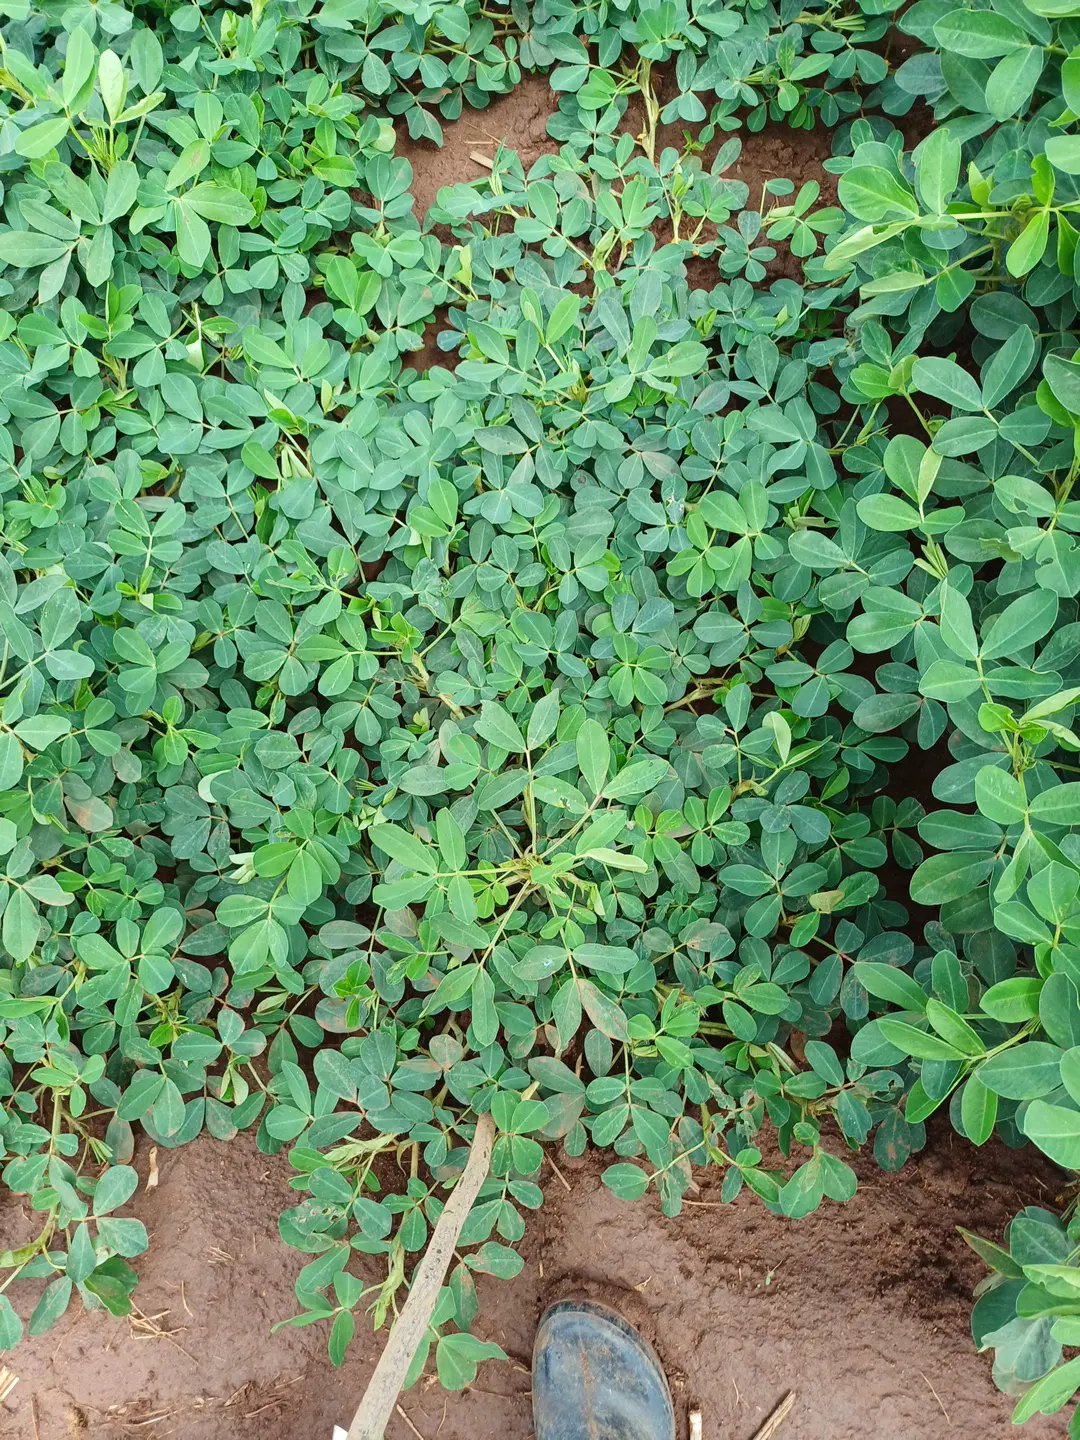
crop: groundnut
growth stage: flowering
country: Kenya
